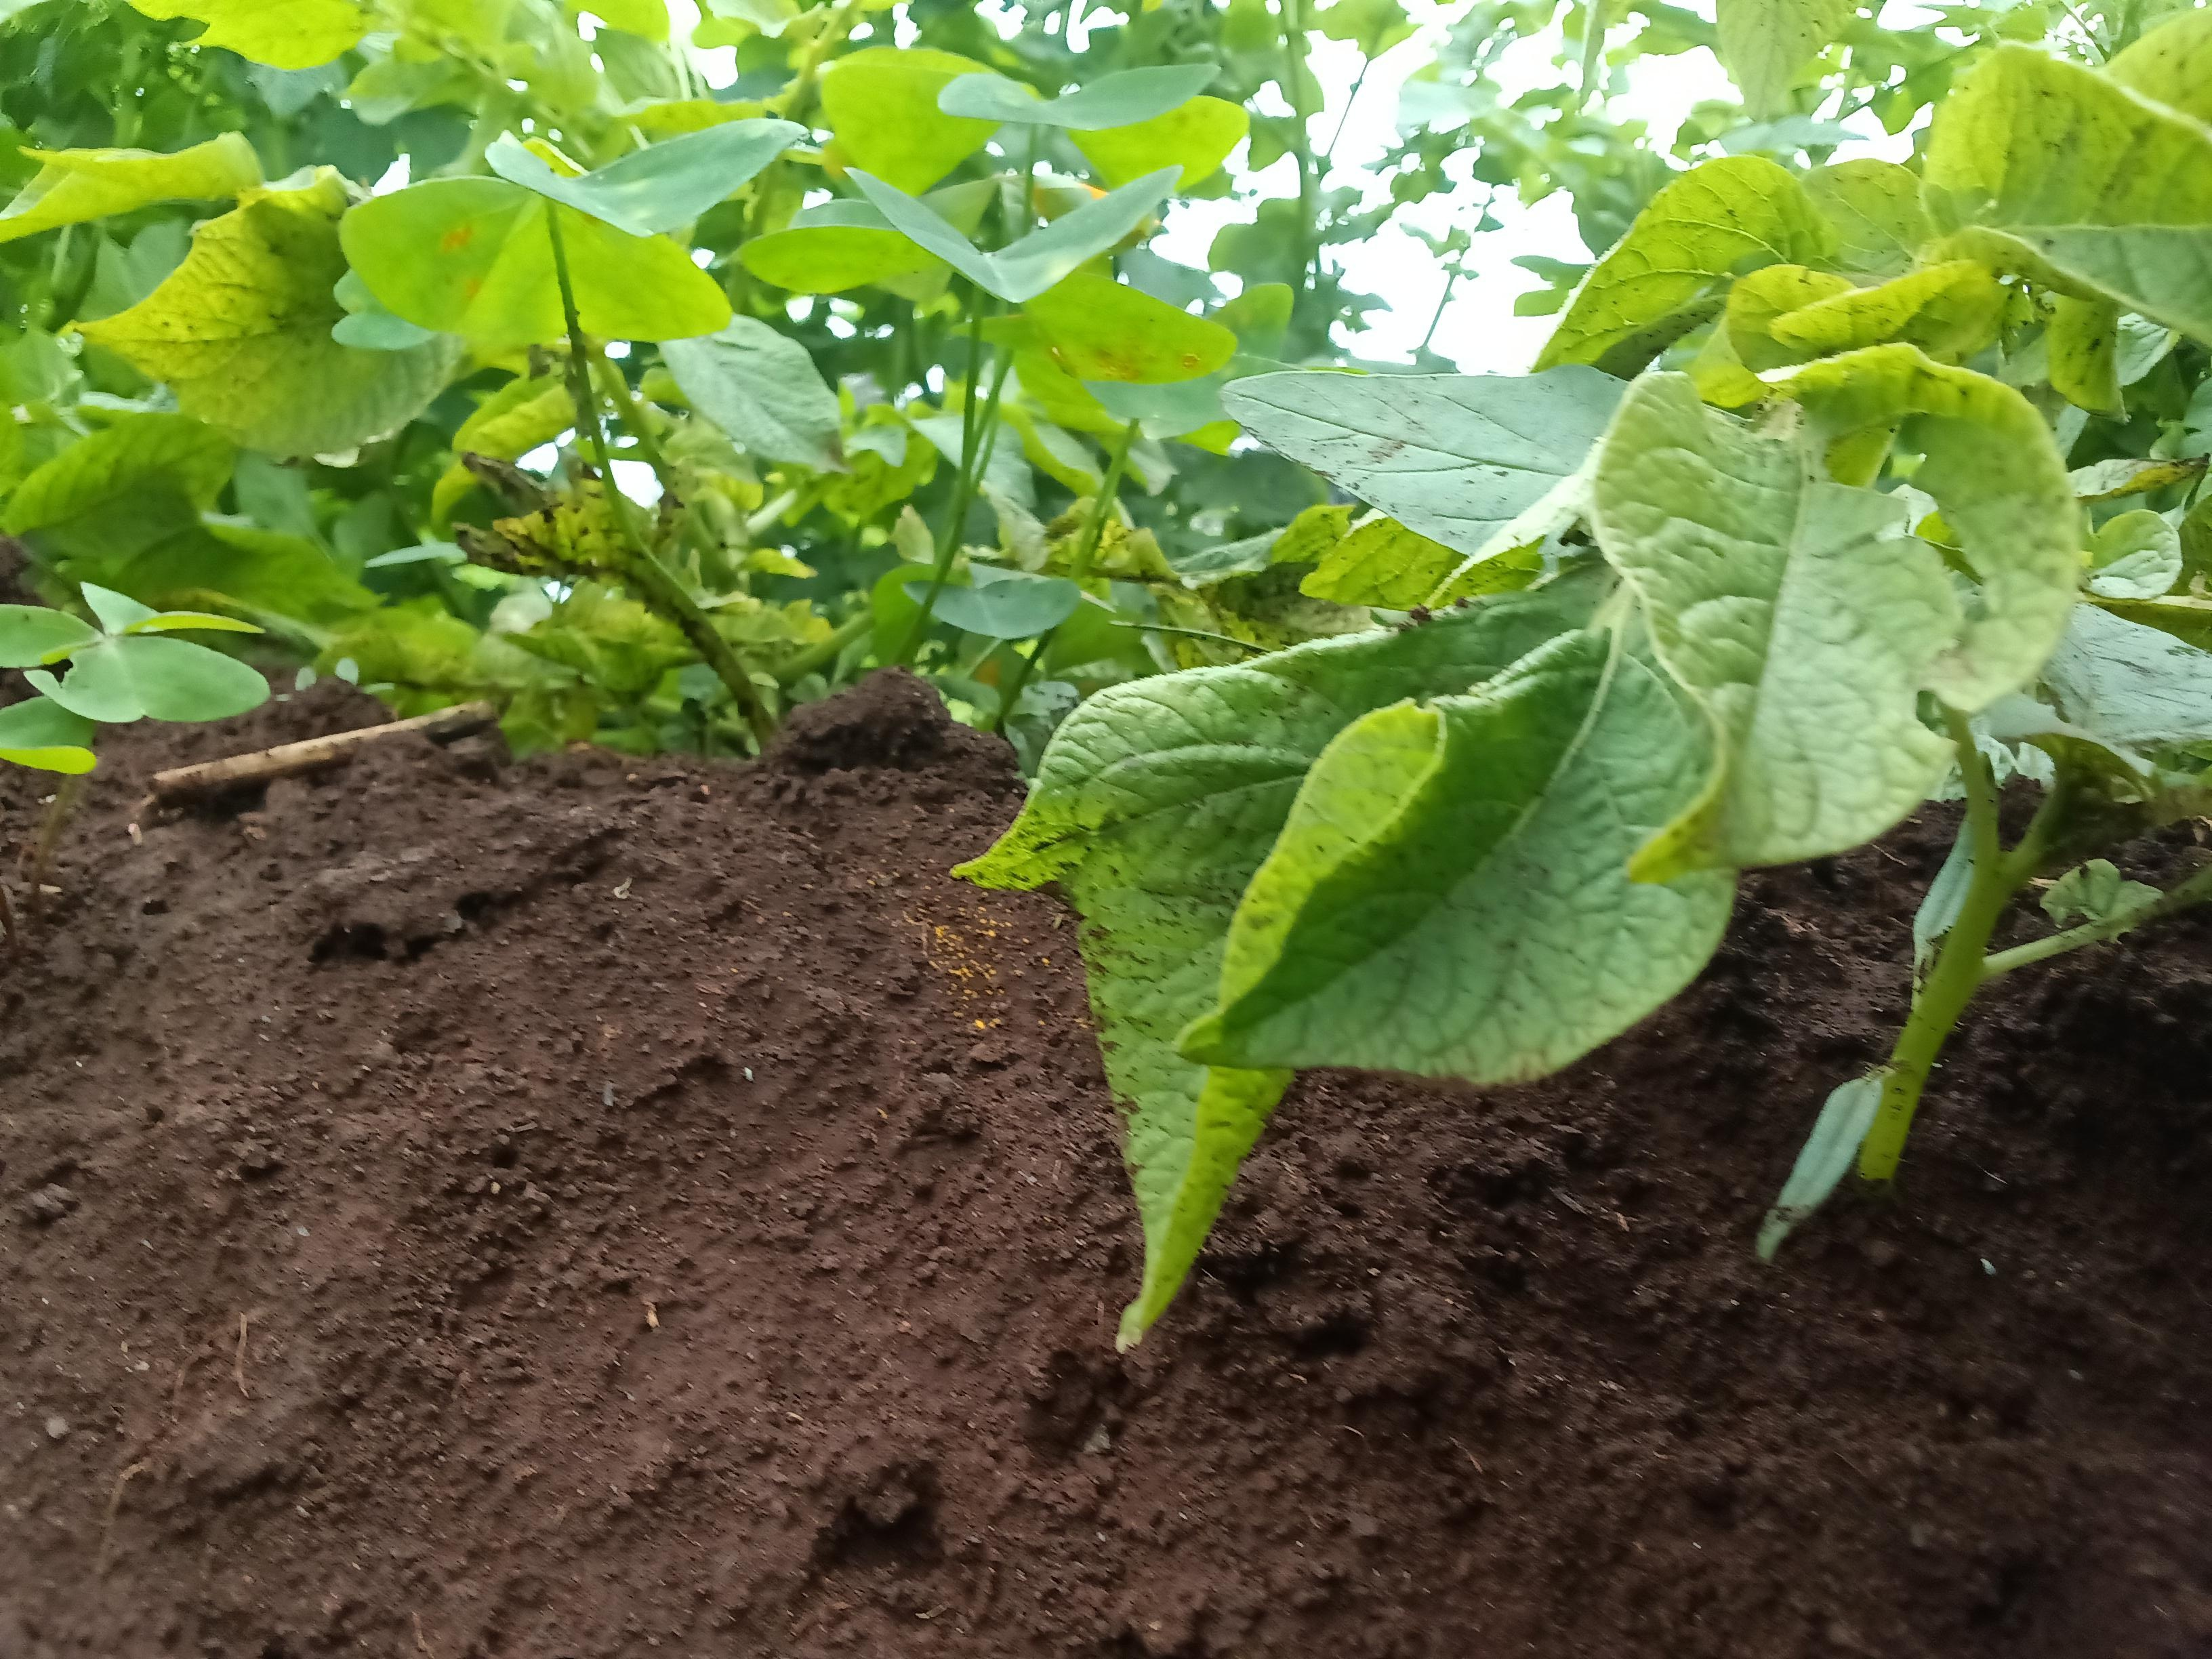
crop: potato
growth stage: flowering
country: Kenya
